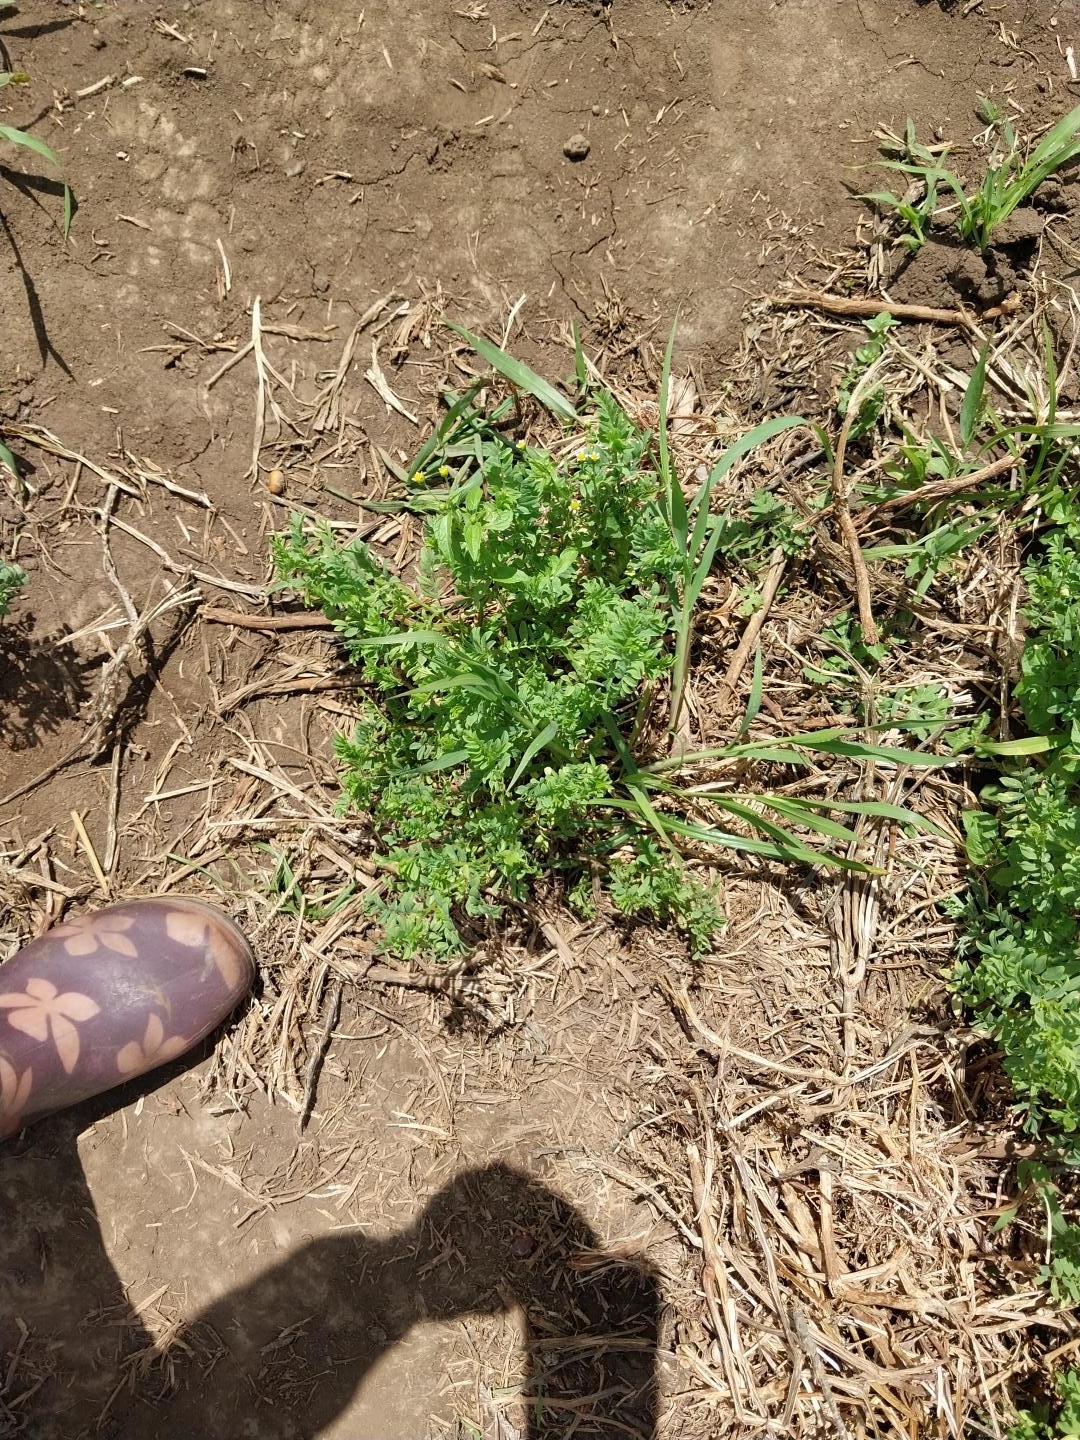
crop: lentil
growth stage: vegetative
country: Tanzania
